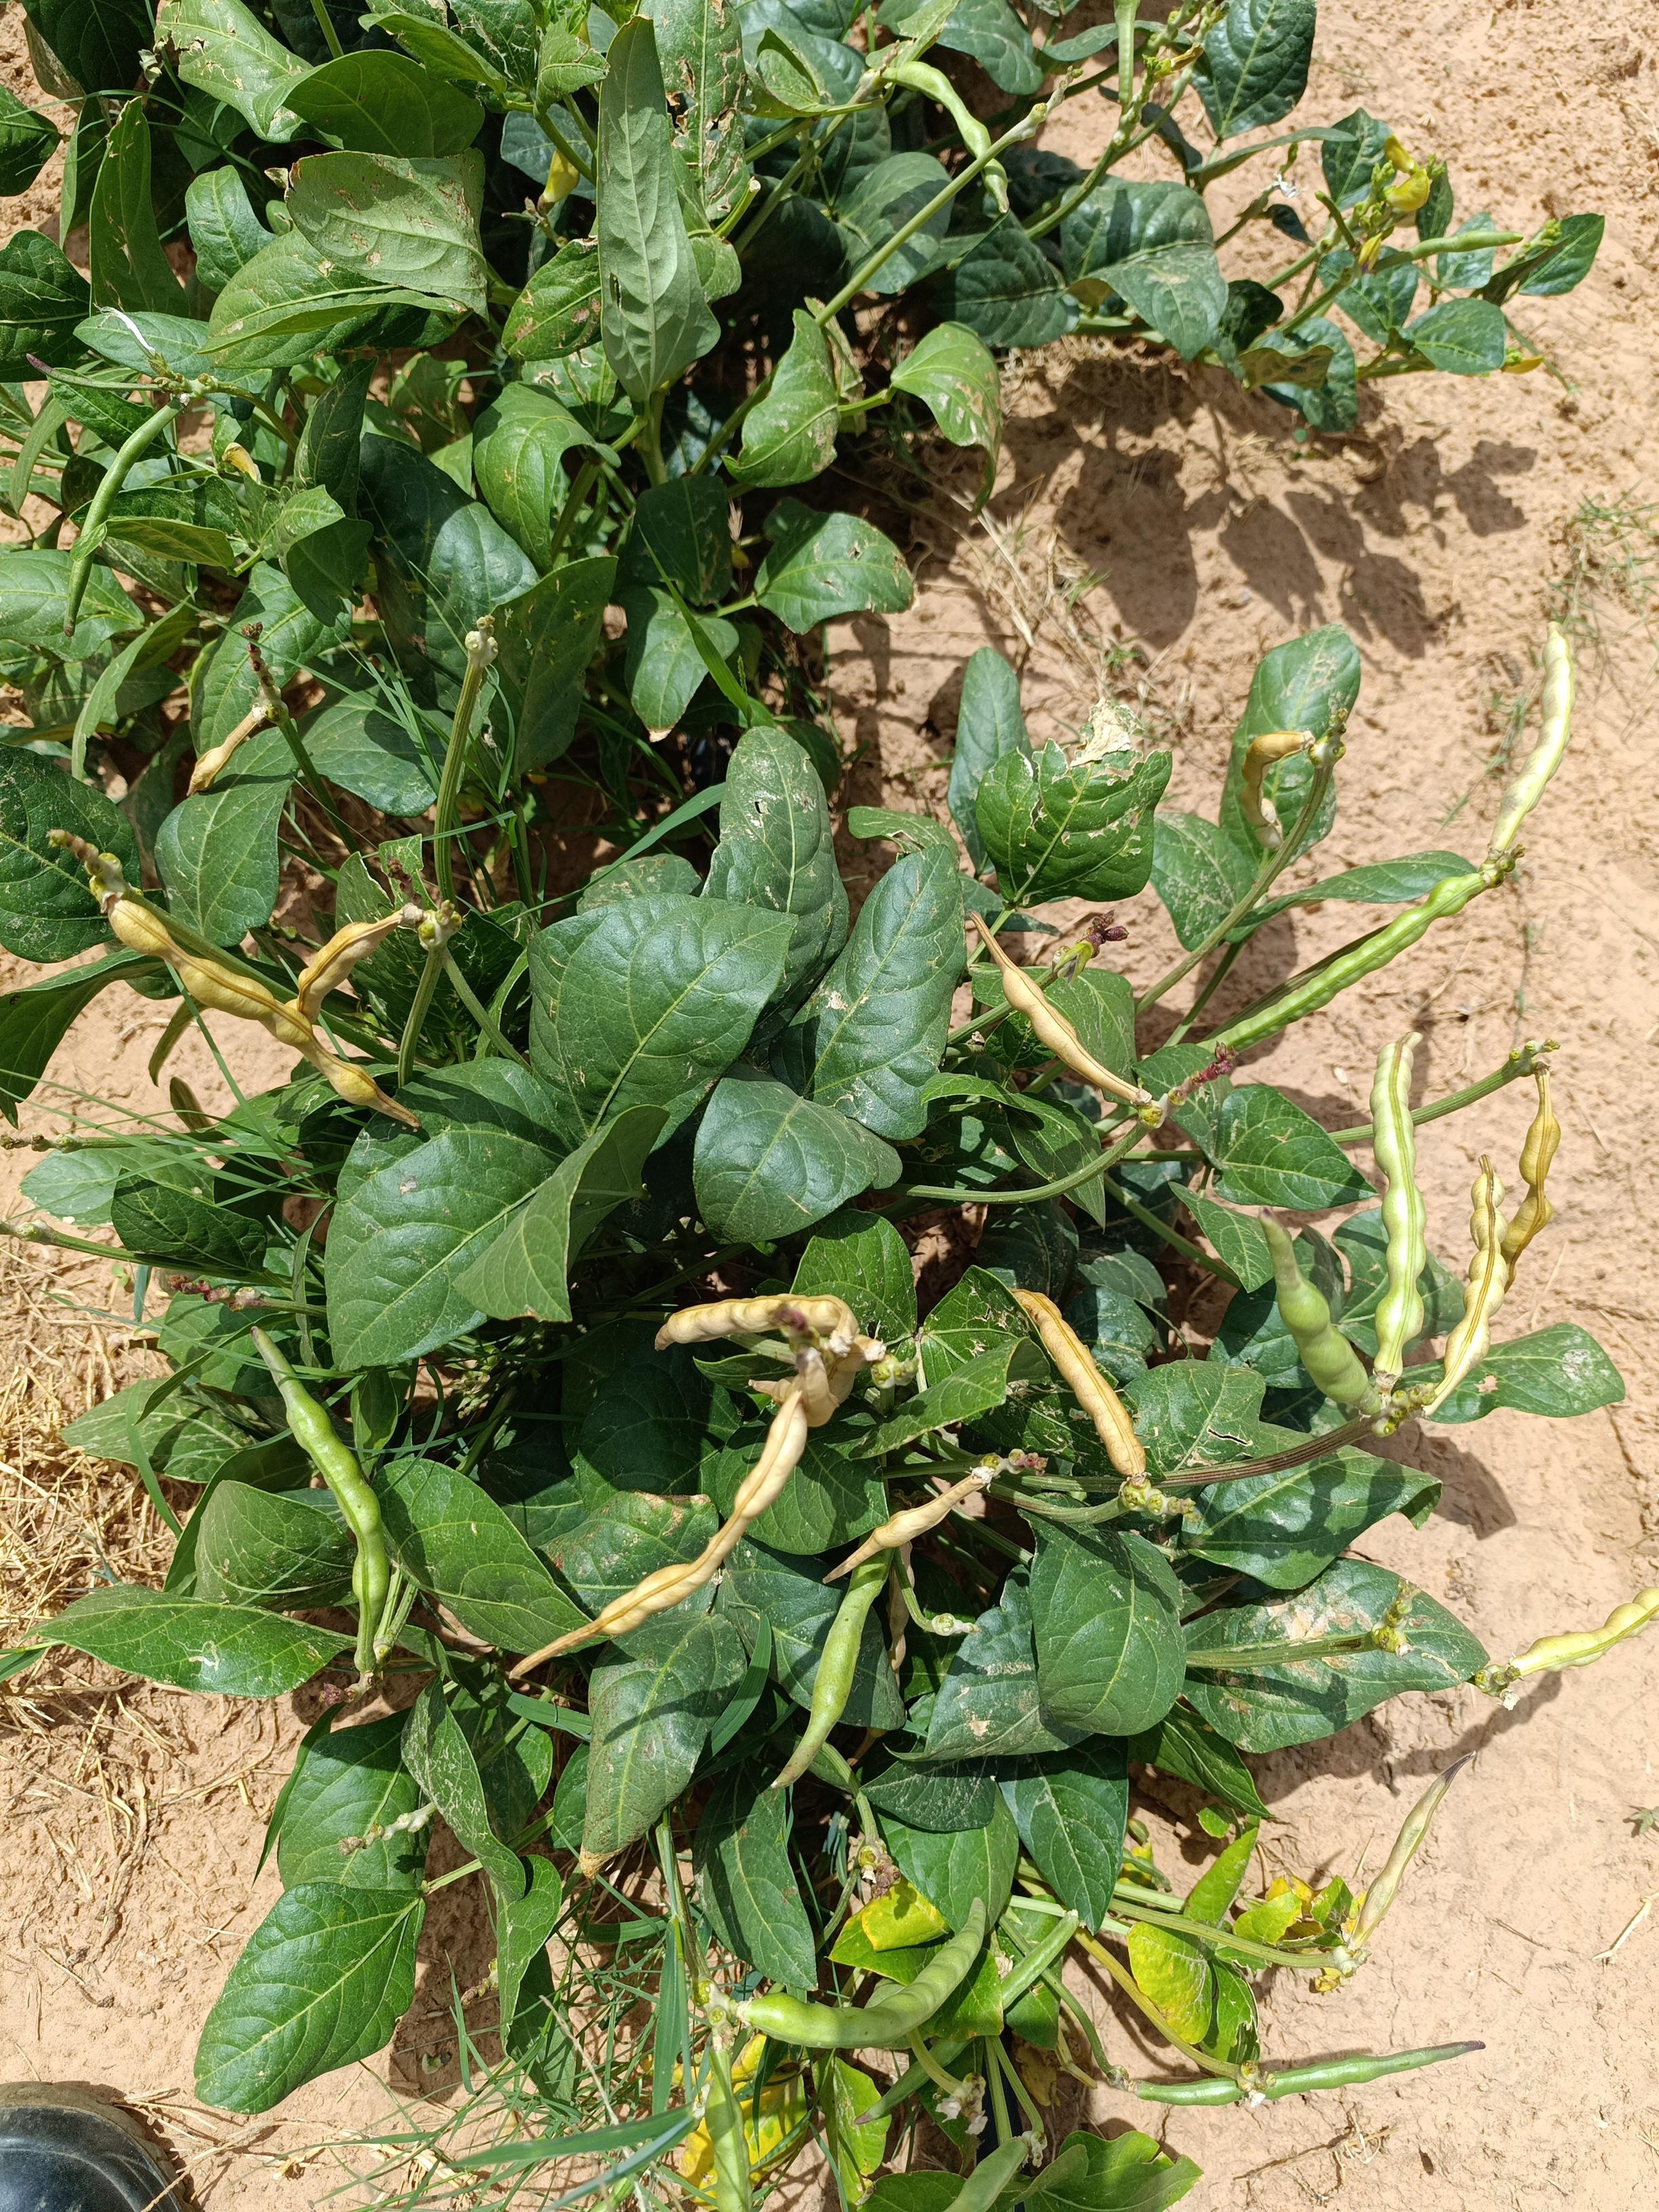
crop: cowpea
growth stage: development pod
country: Nigeria
